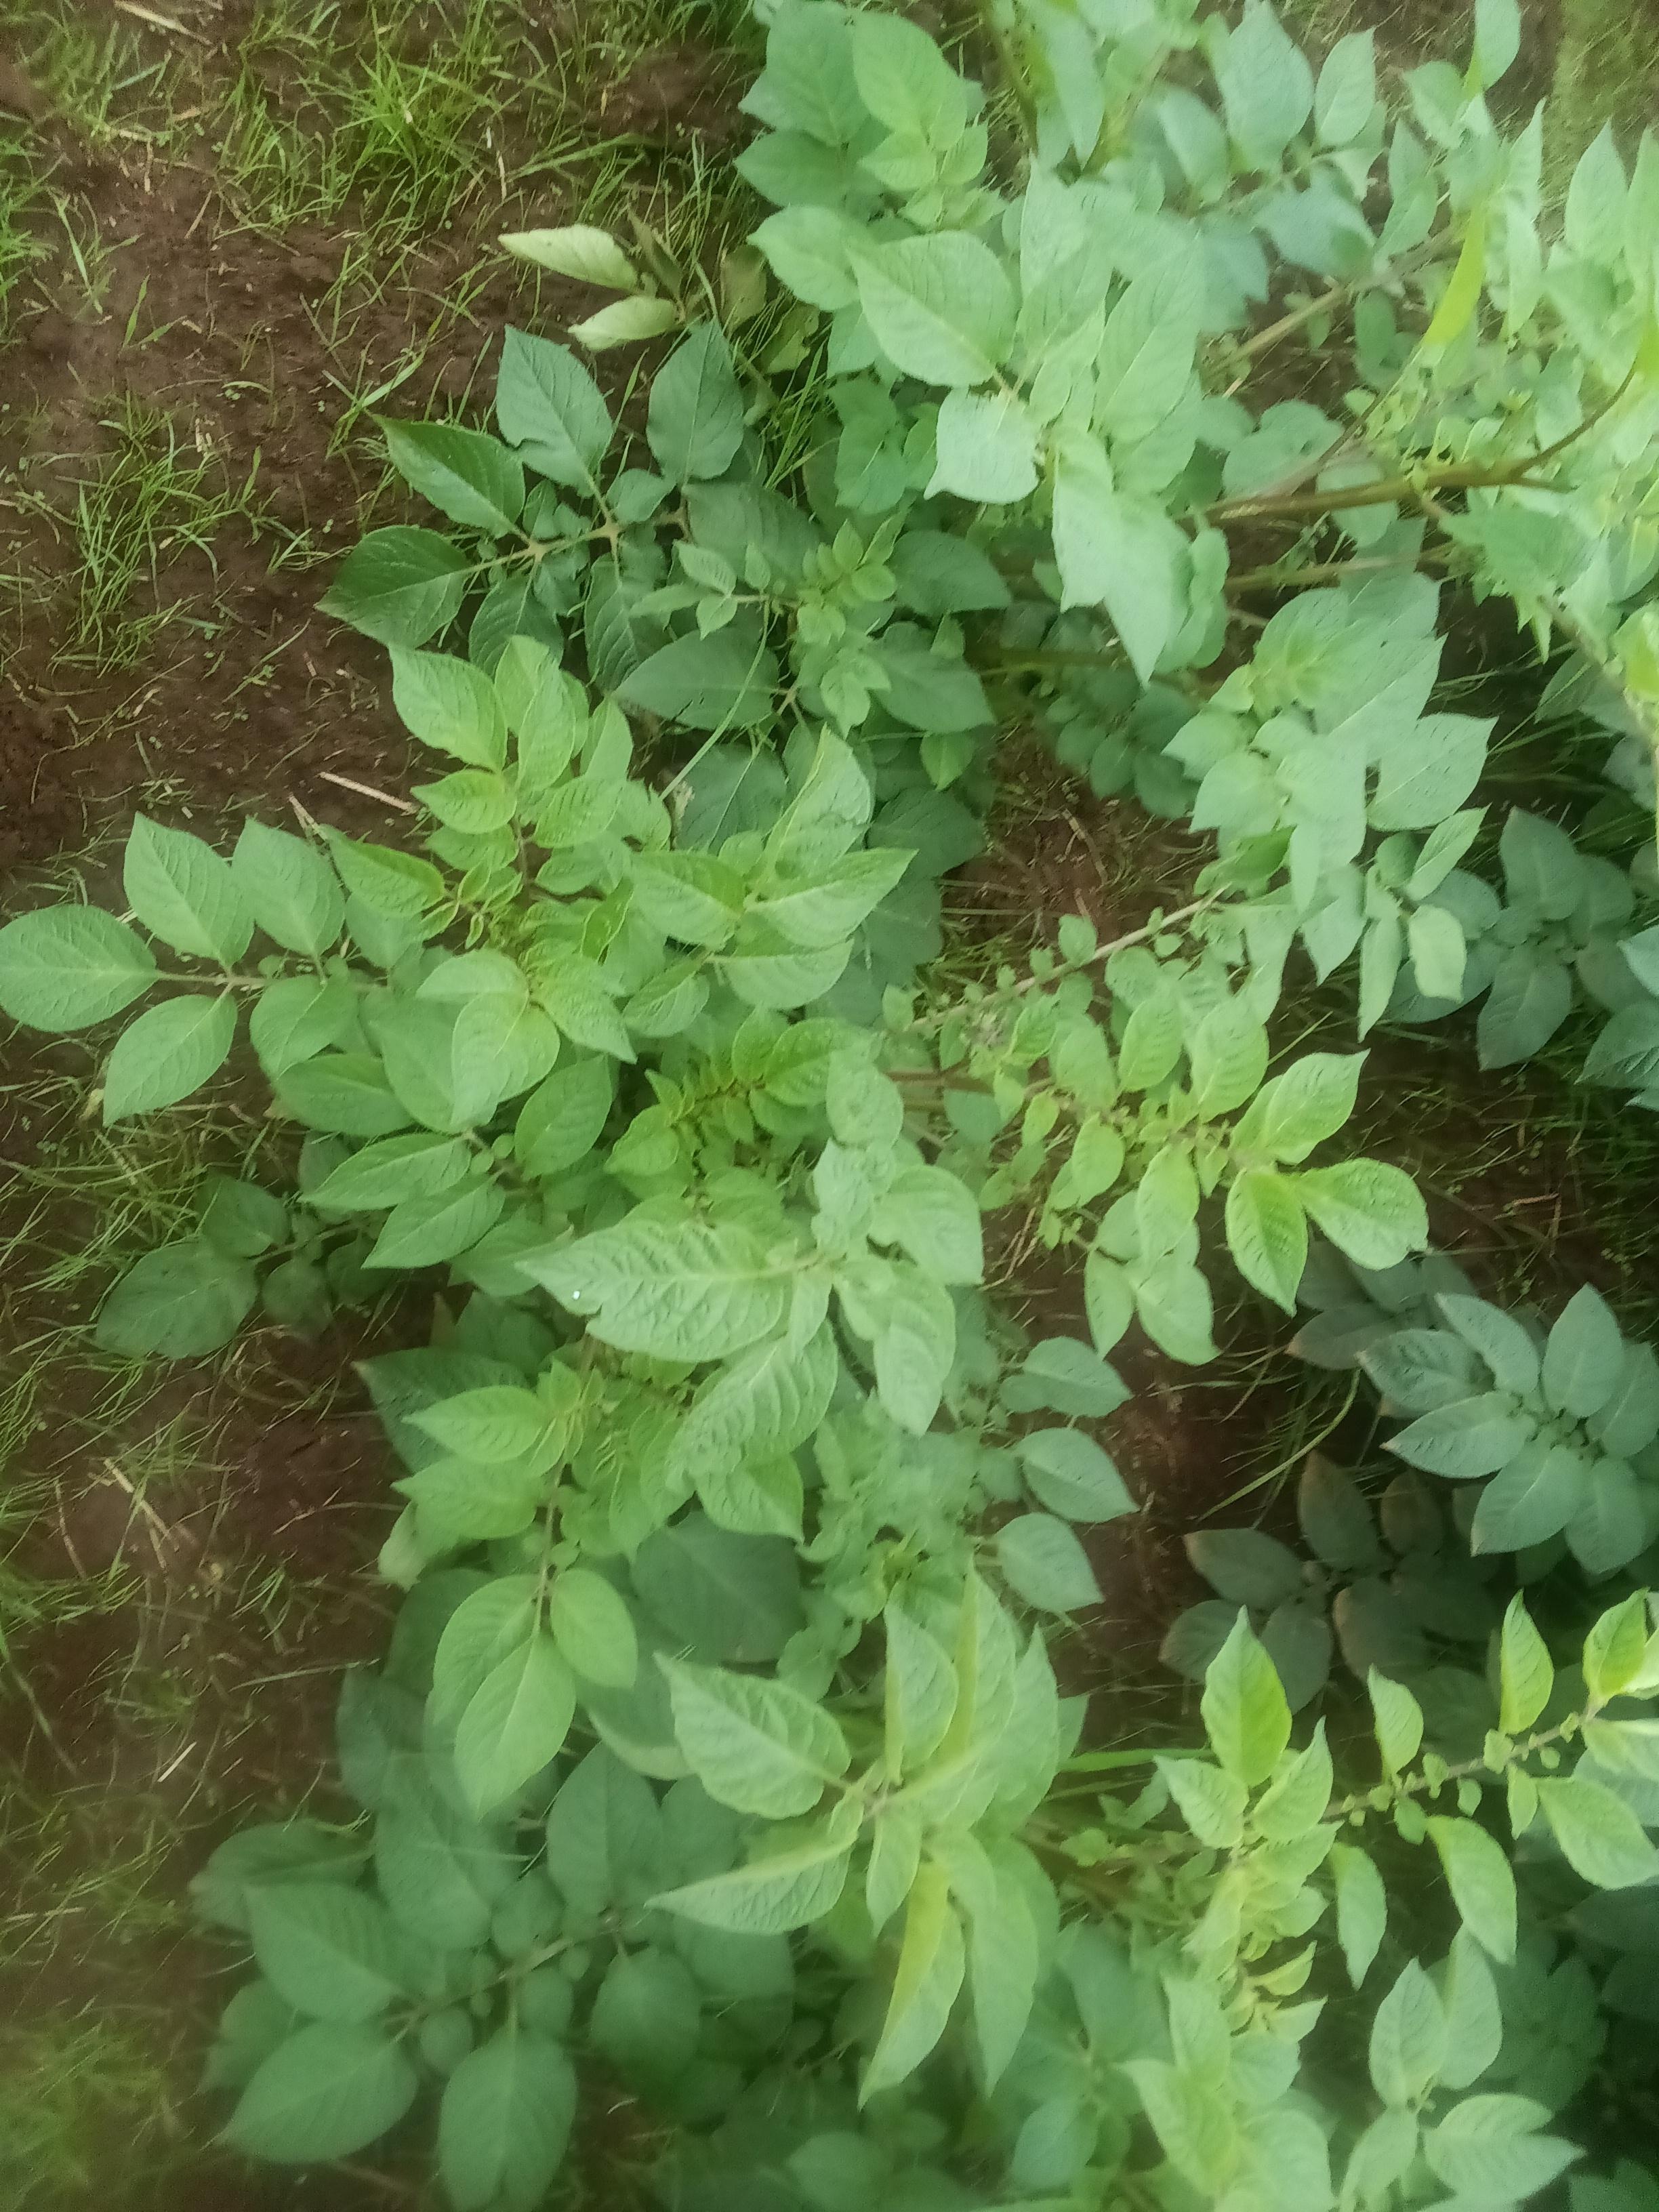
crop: potato
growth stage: flowering
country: Kenya
